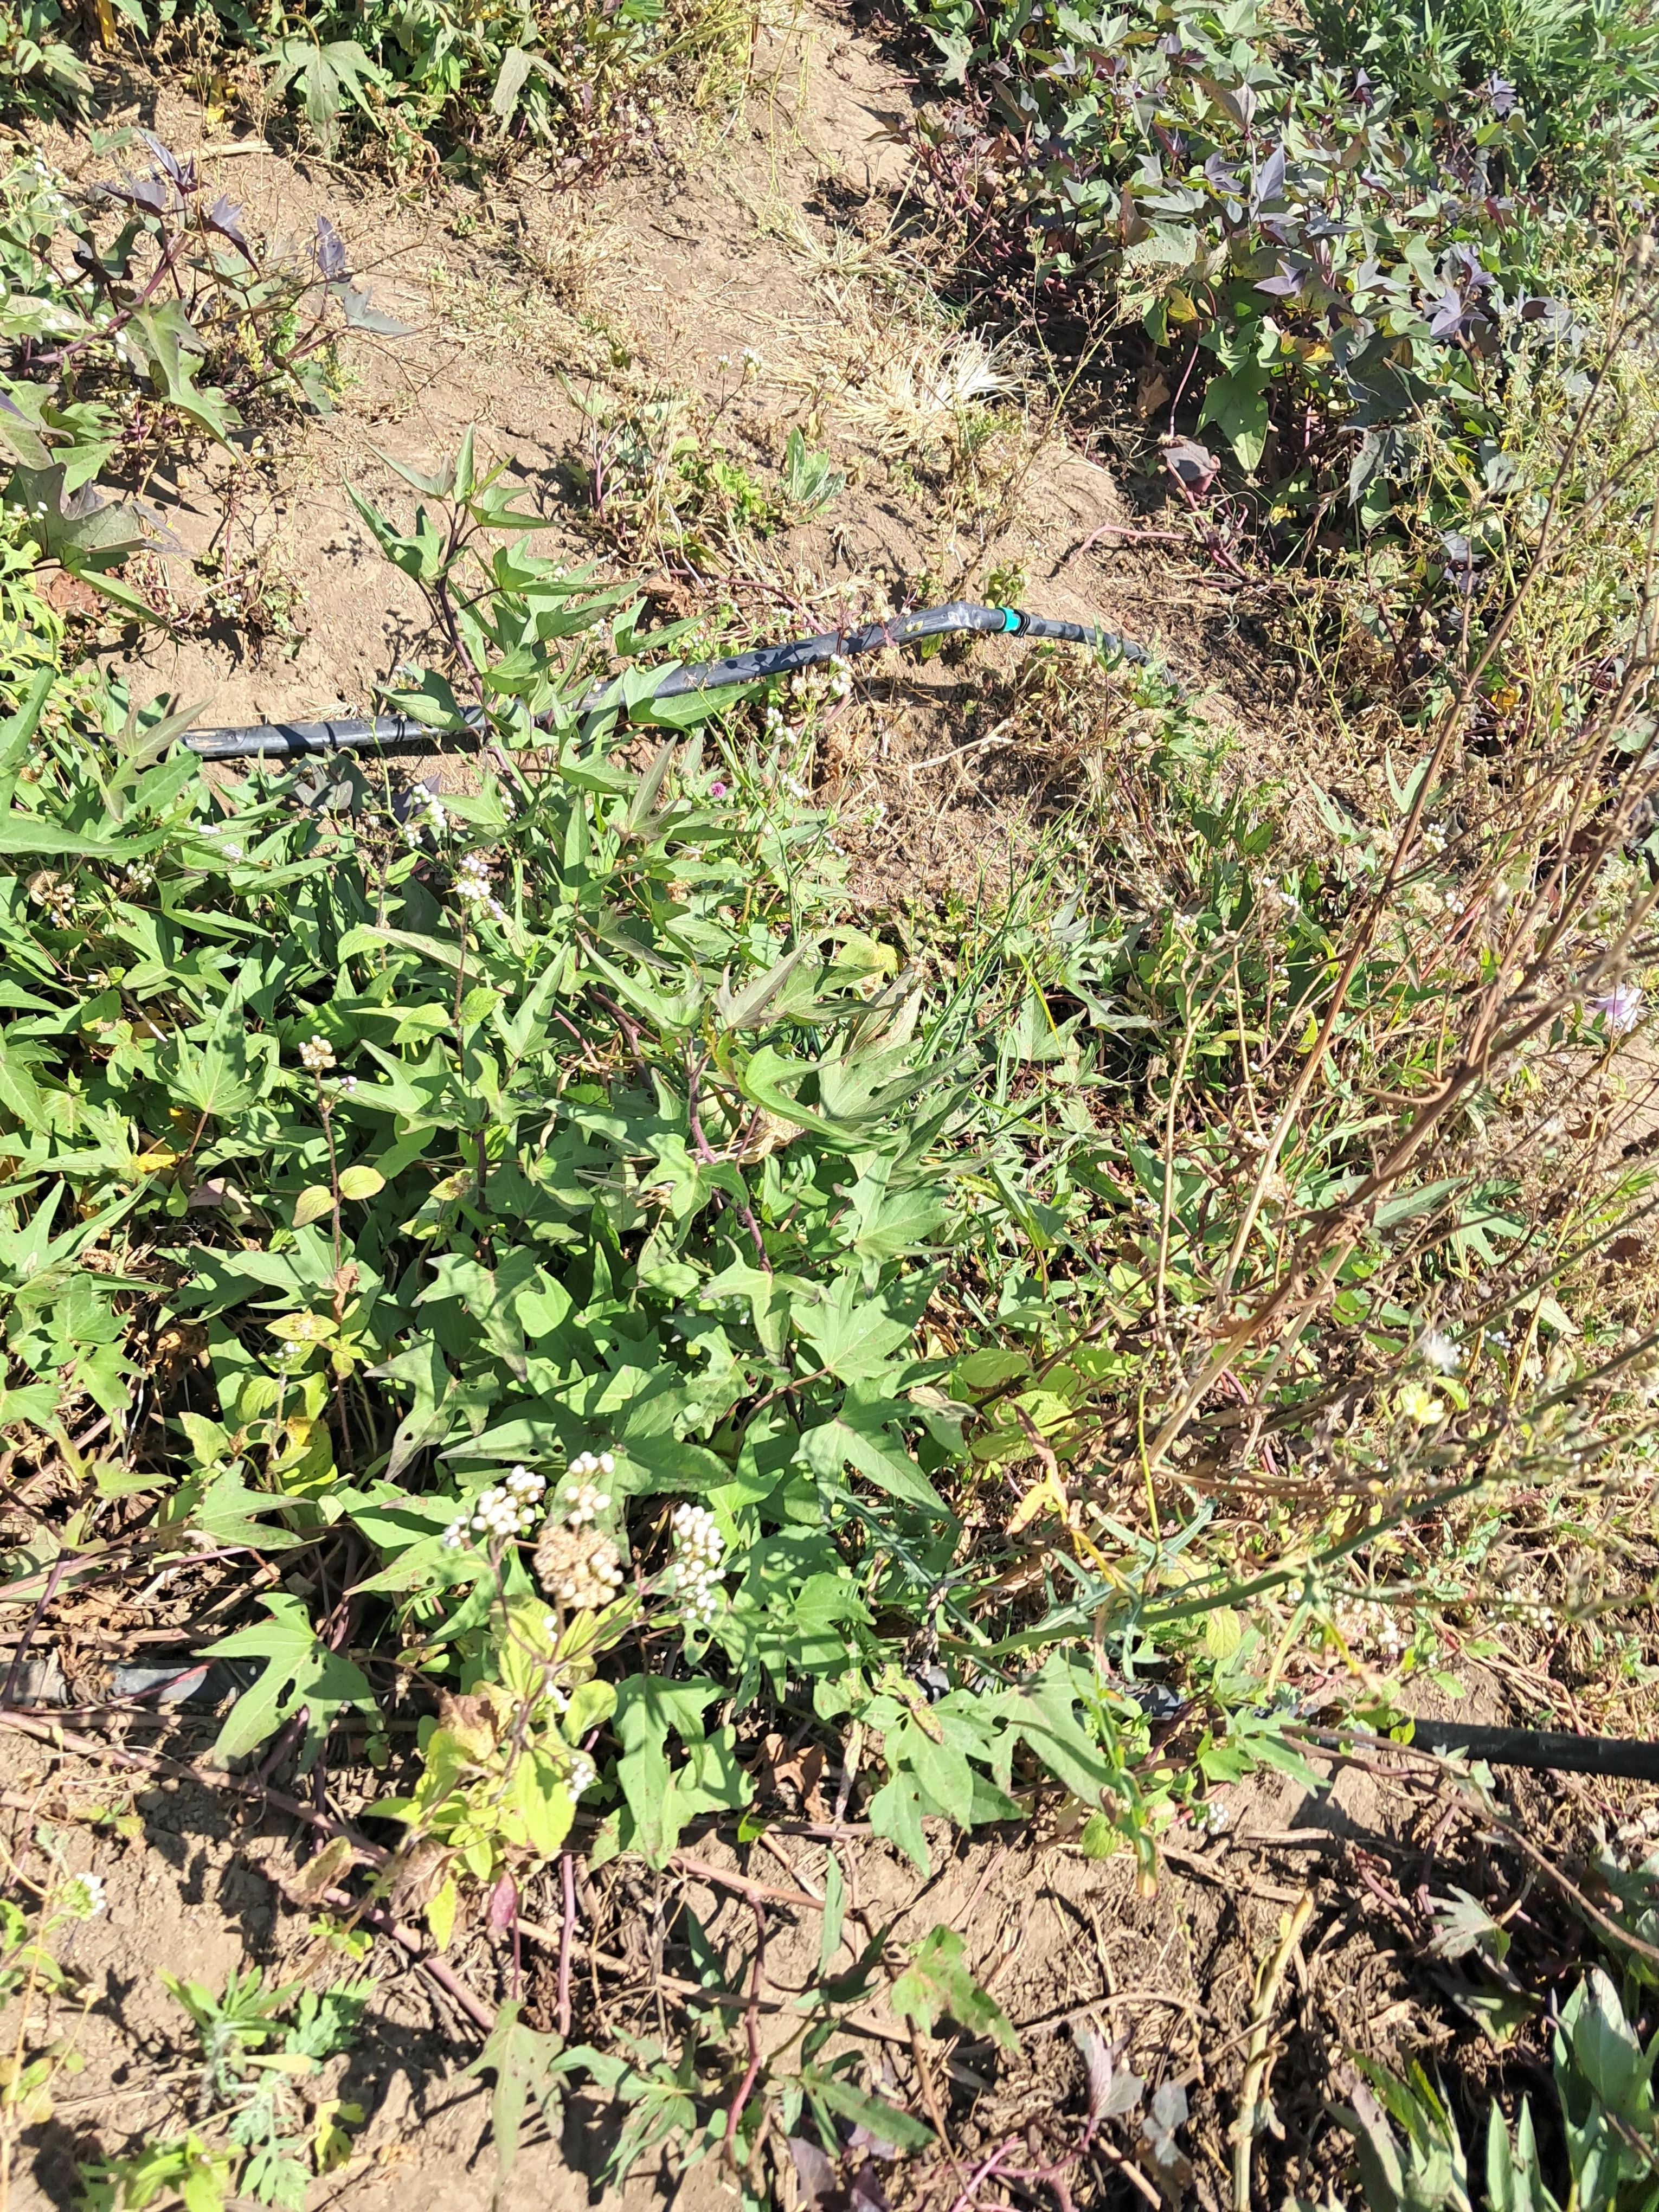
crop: sweet potato
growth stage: flowering
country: Tanzania
